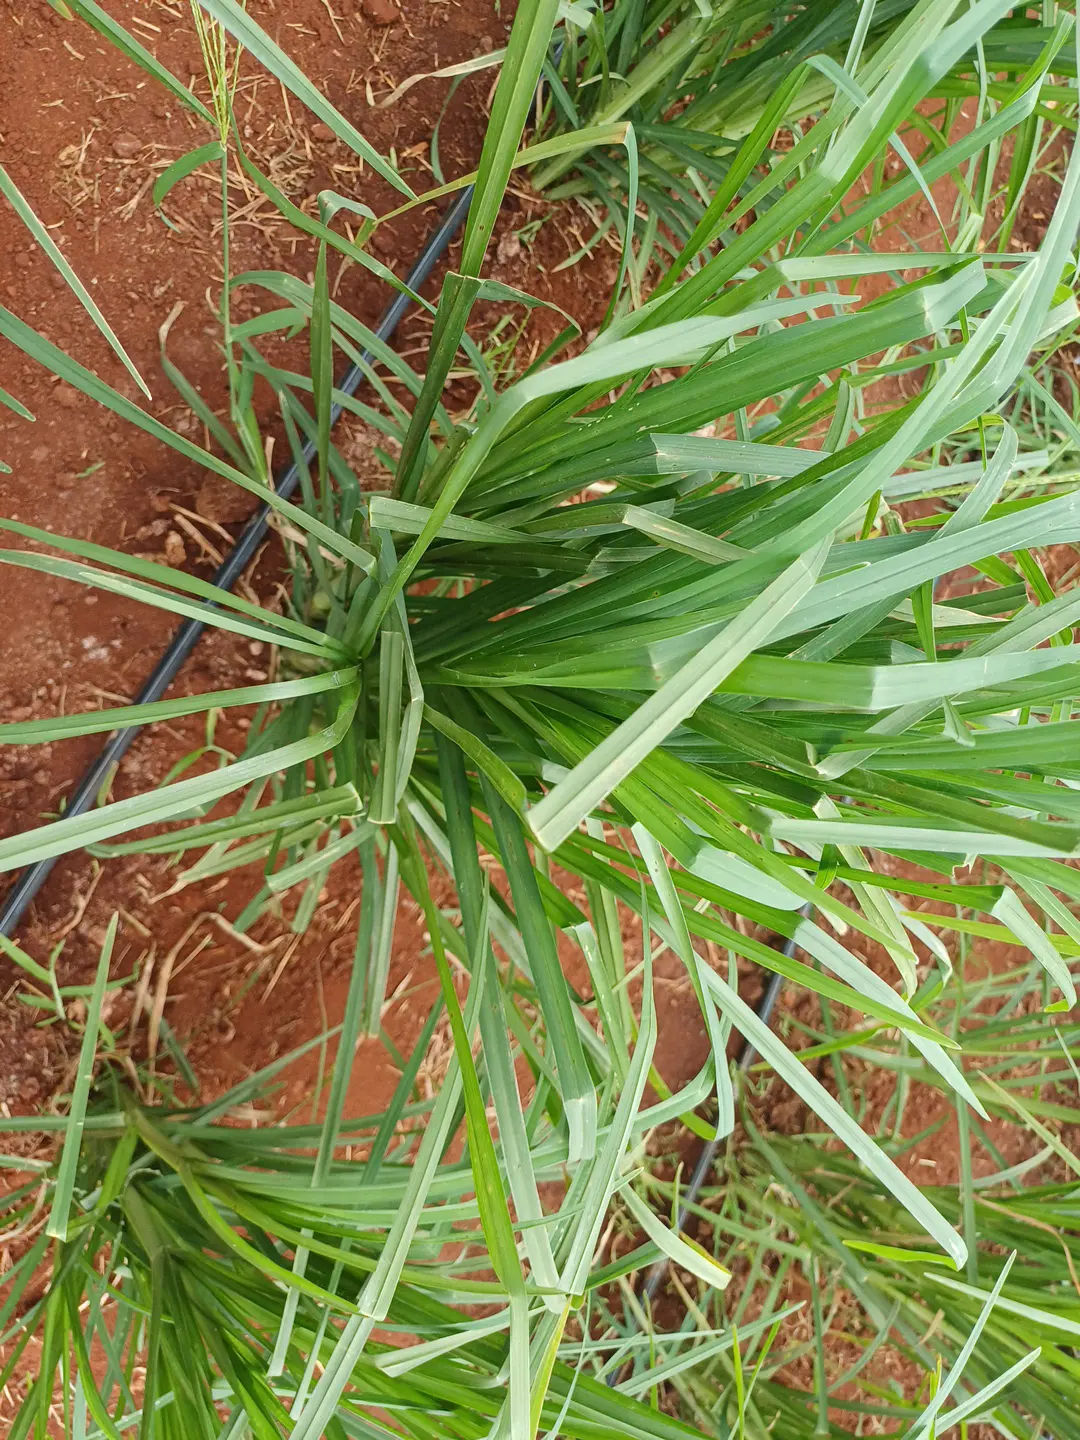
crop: finger millet
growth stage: vegetative
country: Kenya
